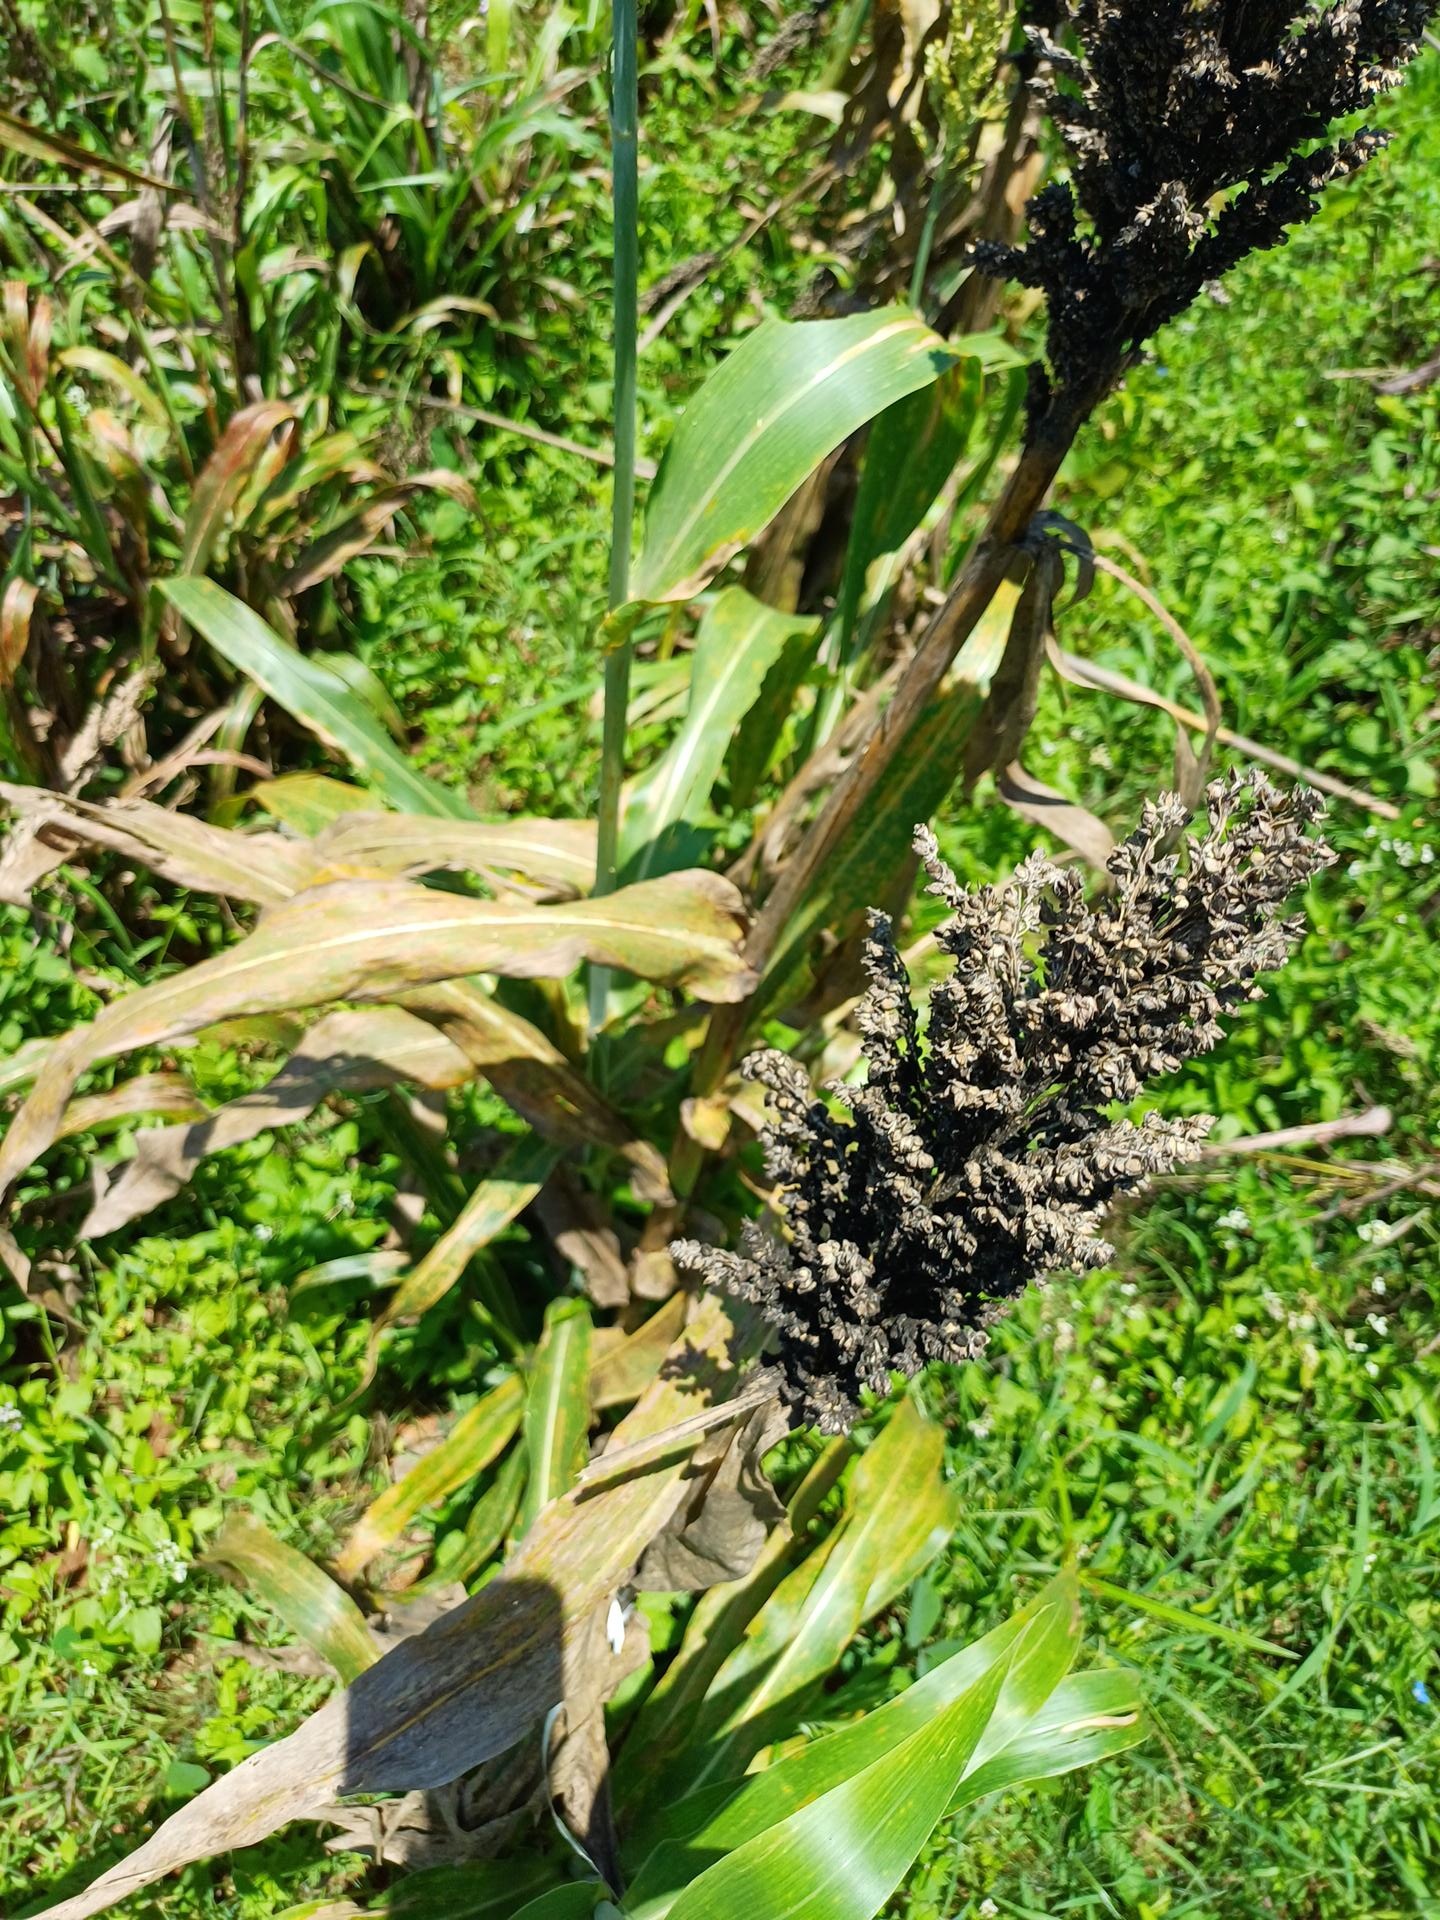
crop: sorghum
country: Kenya
